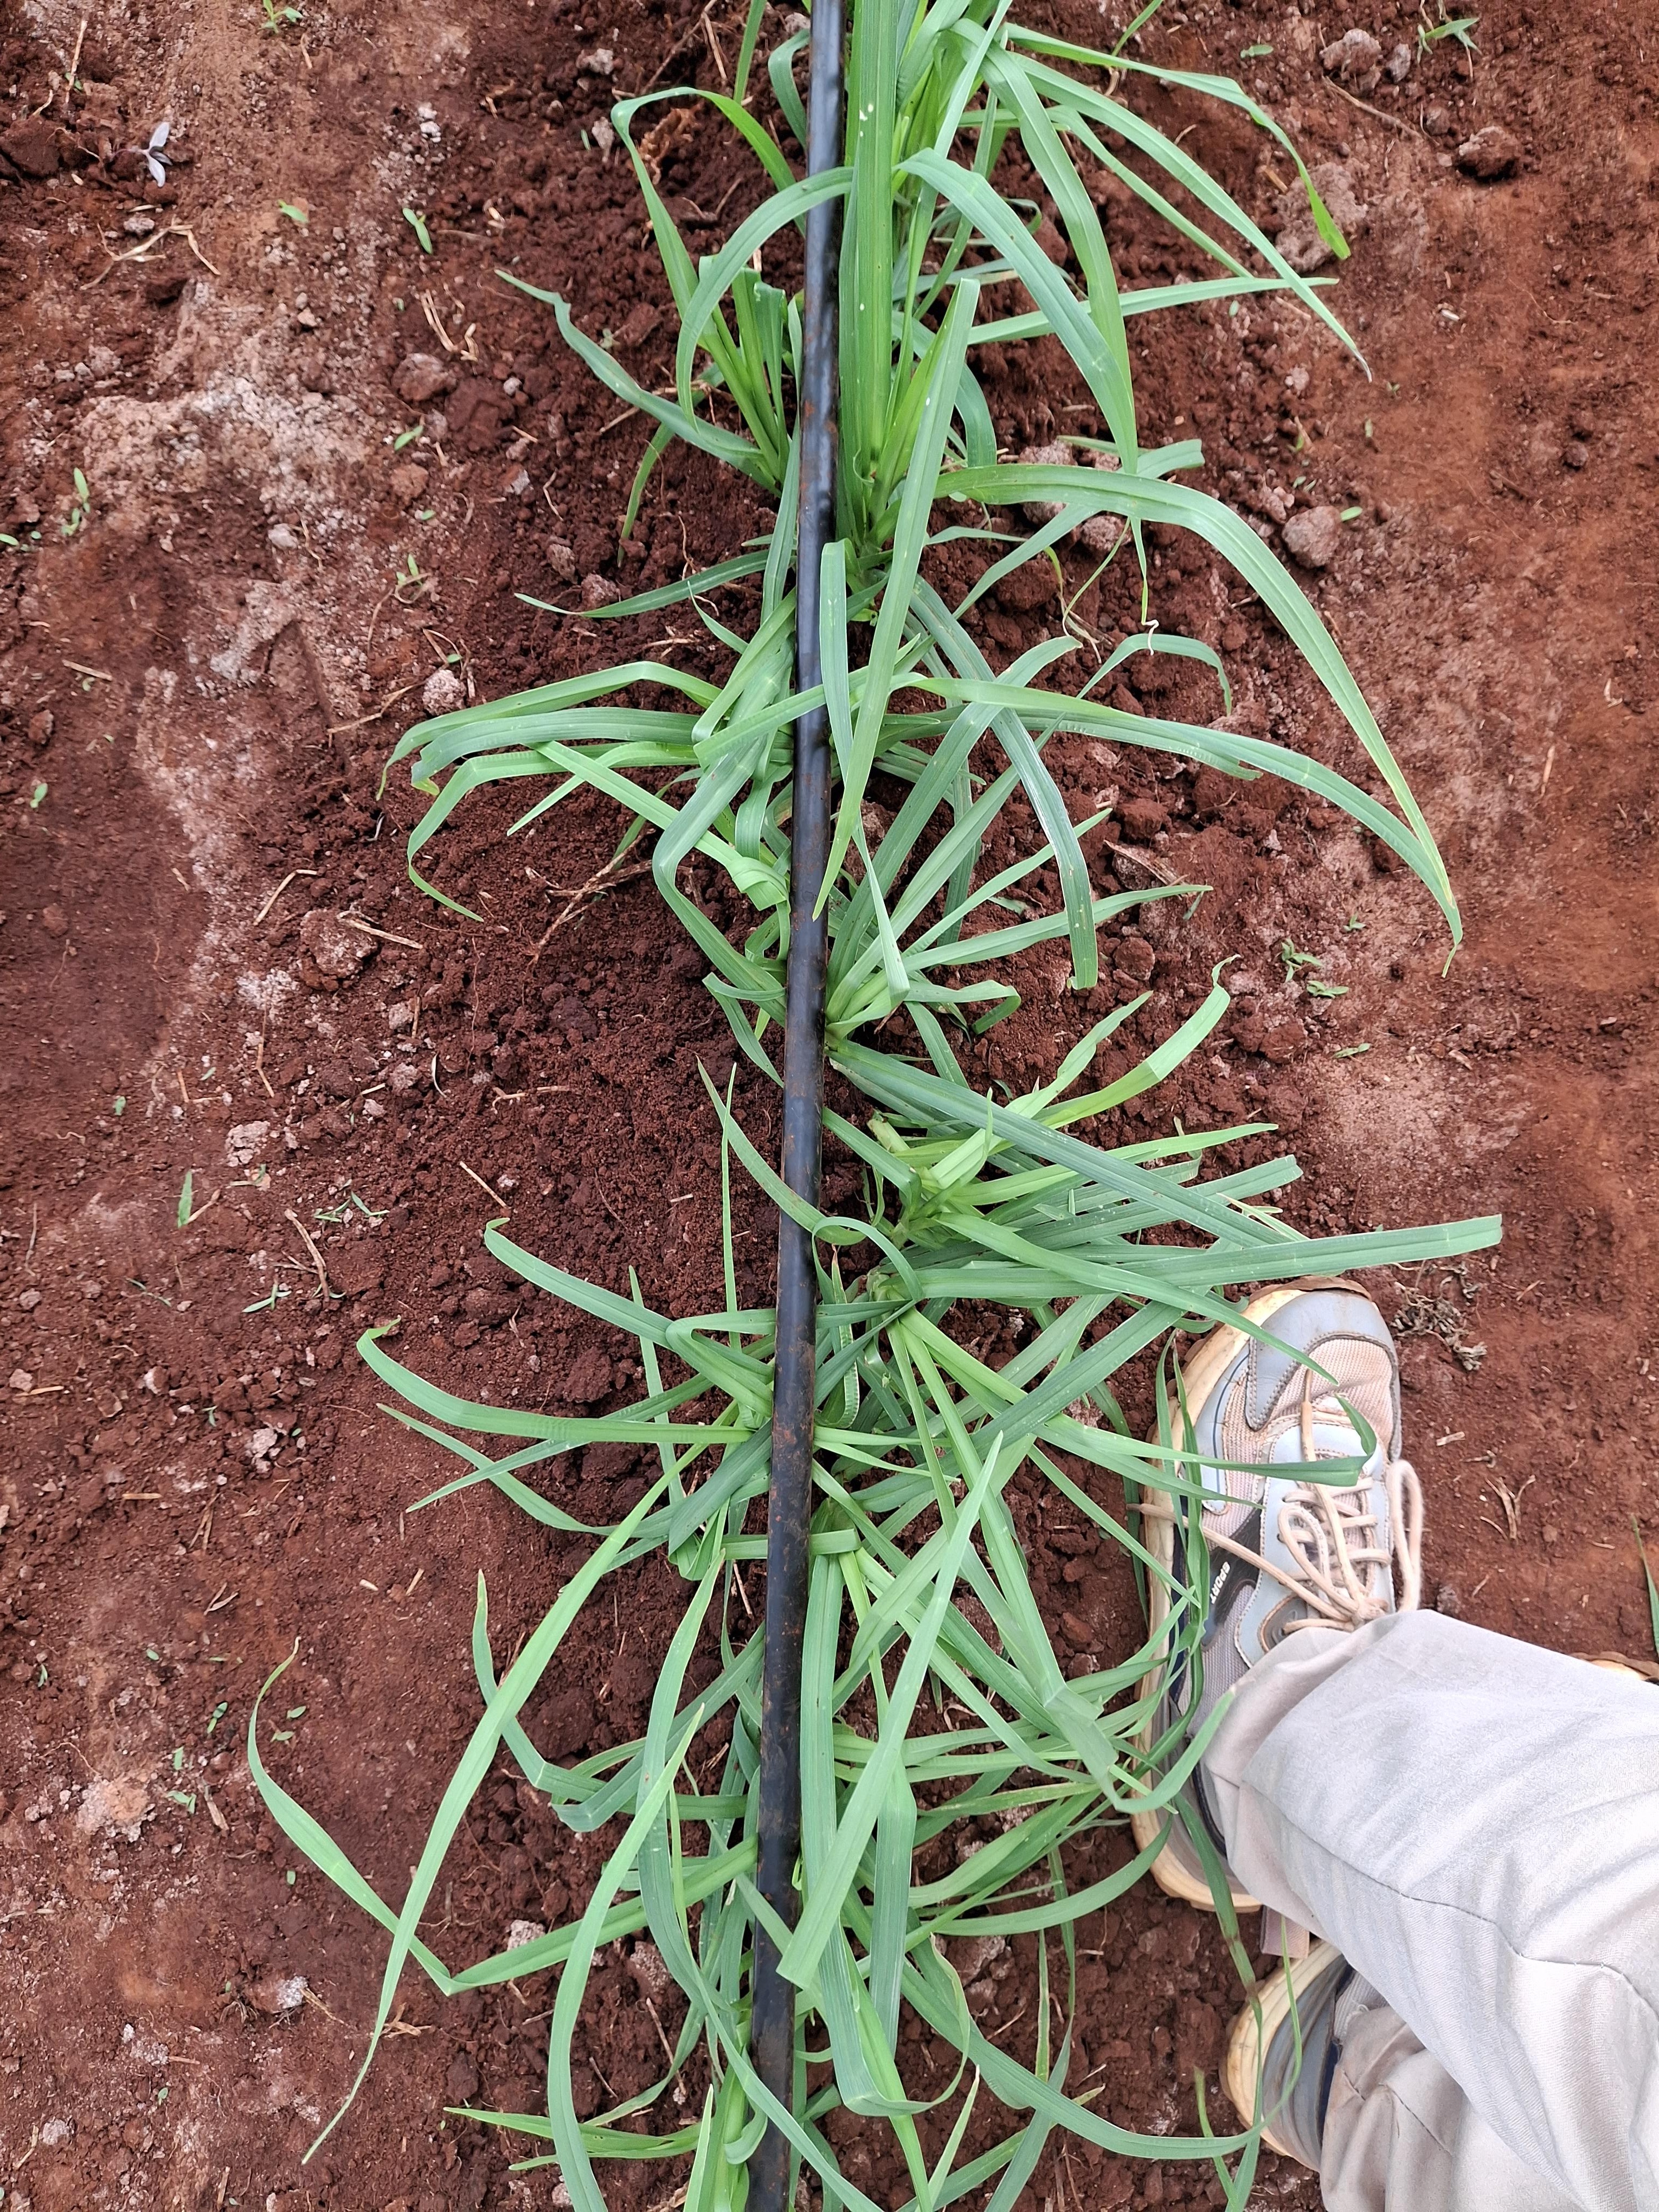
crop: finger millet
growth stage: vegetative
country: Kenya
